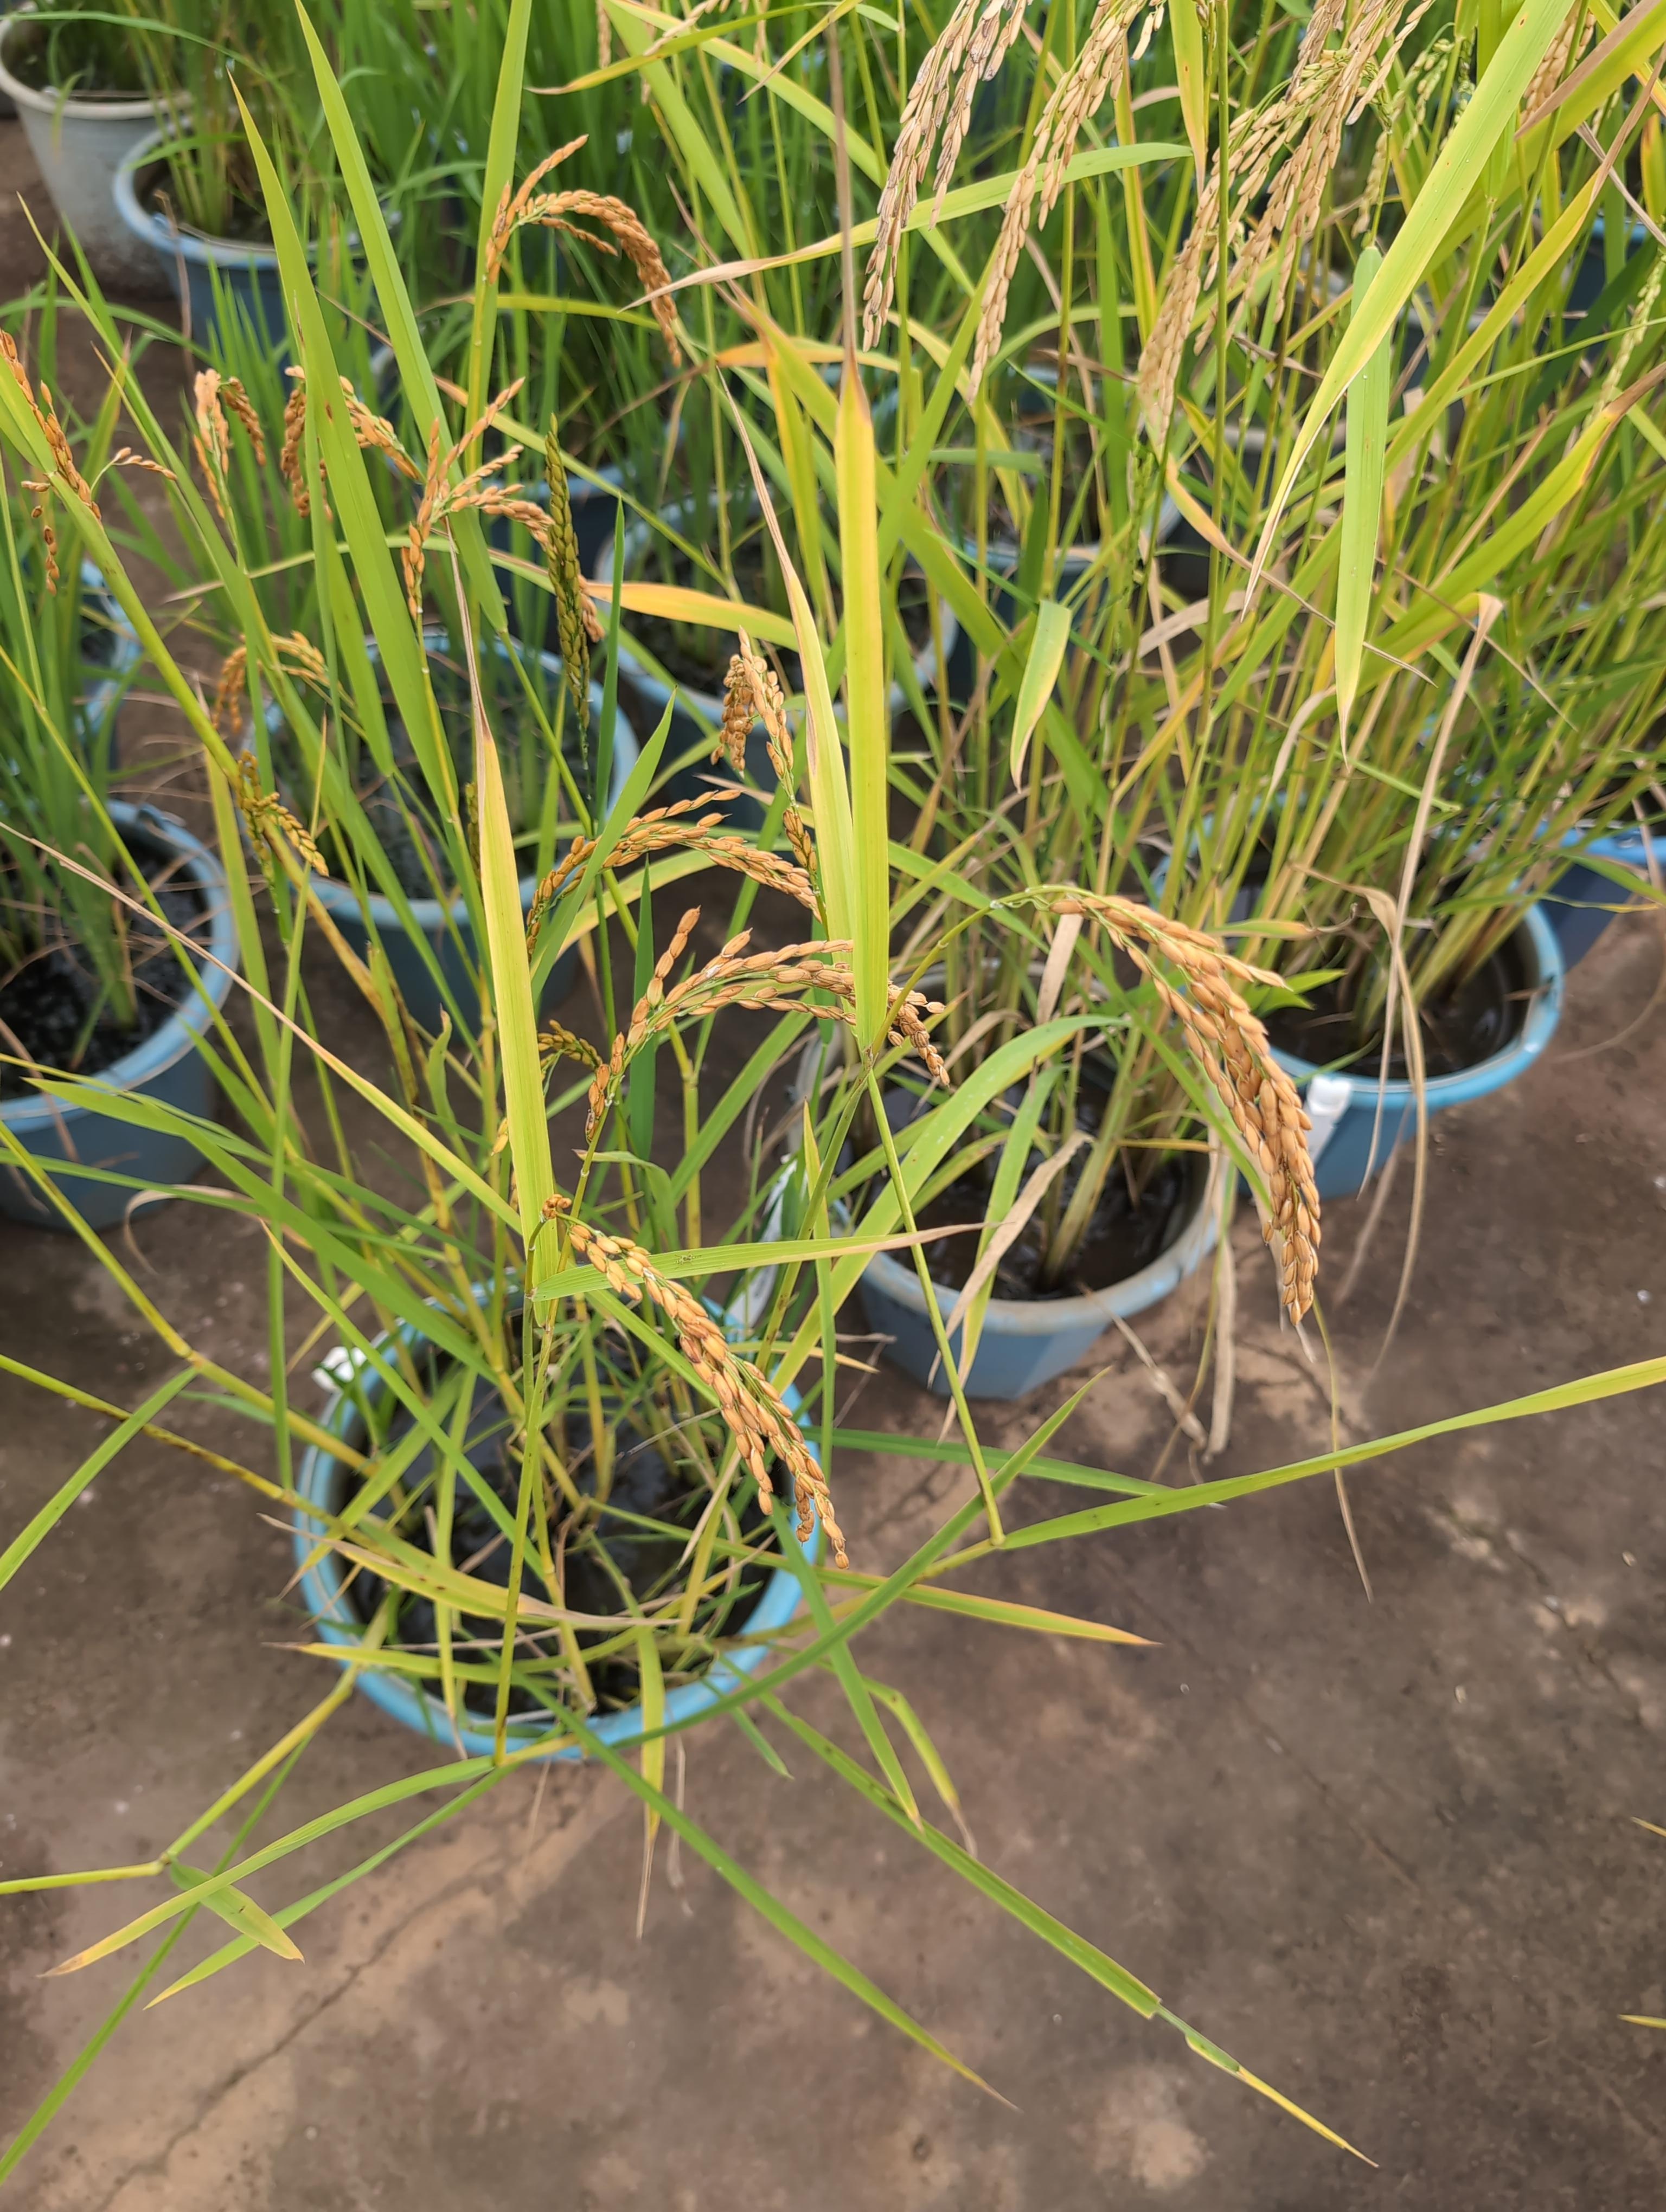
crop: rice
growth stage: ripening
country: Côte d'Ivoire
